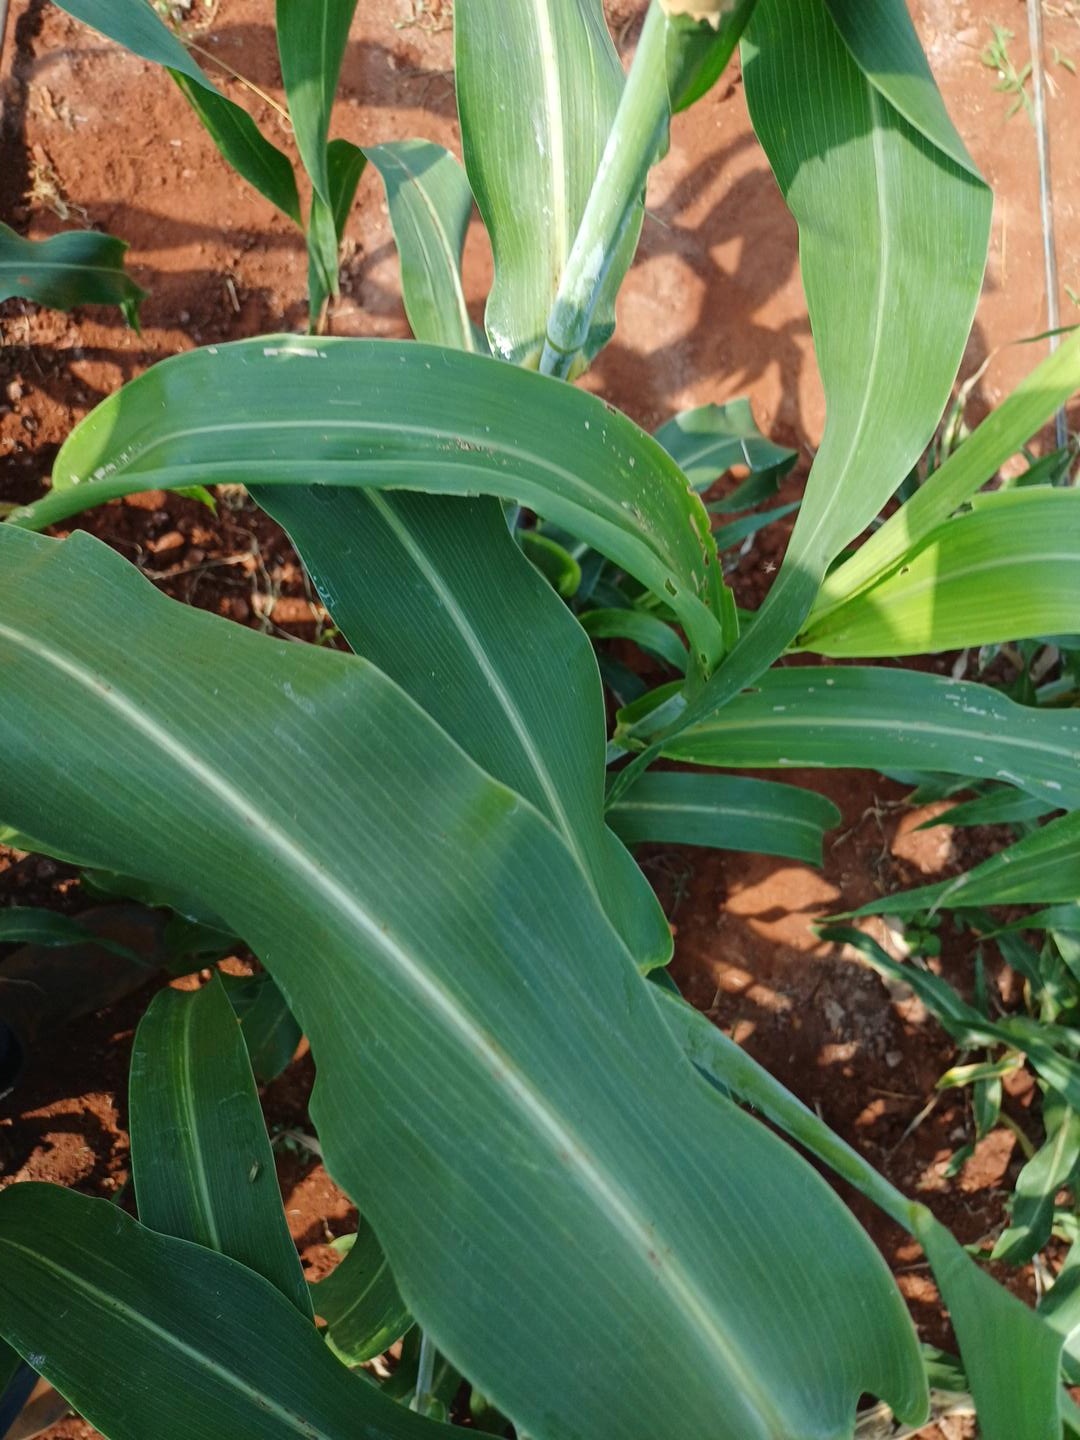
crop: sorghum
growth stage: heading tuber
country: Kenya
